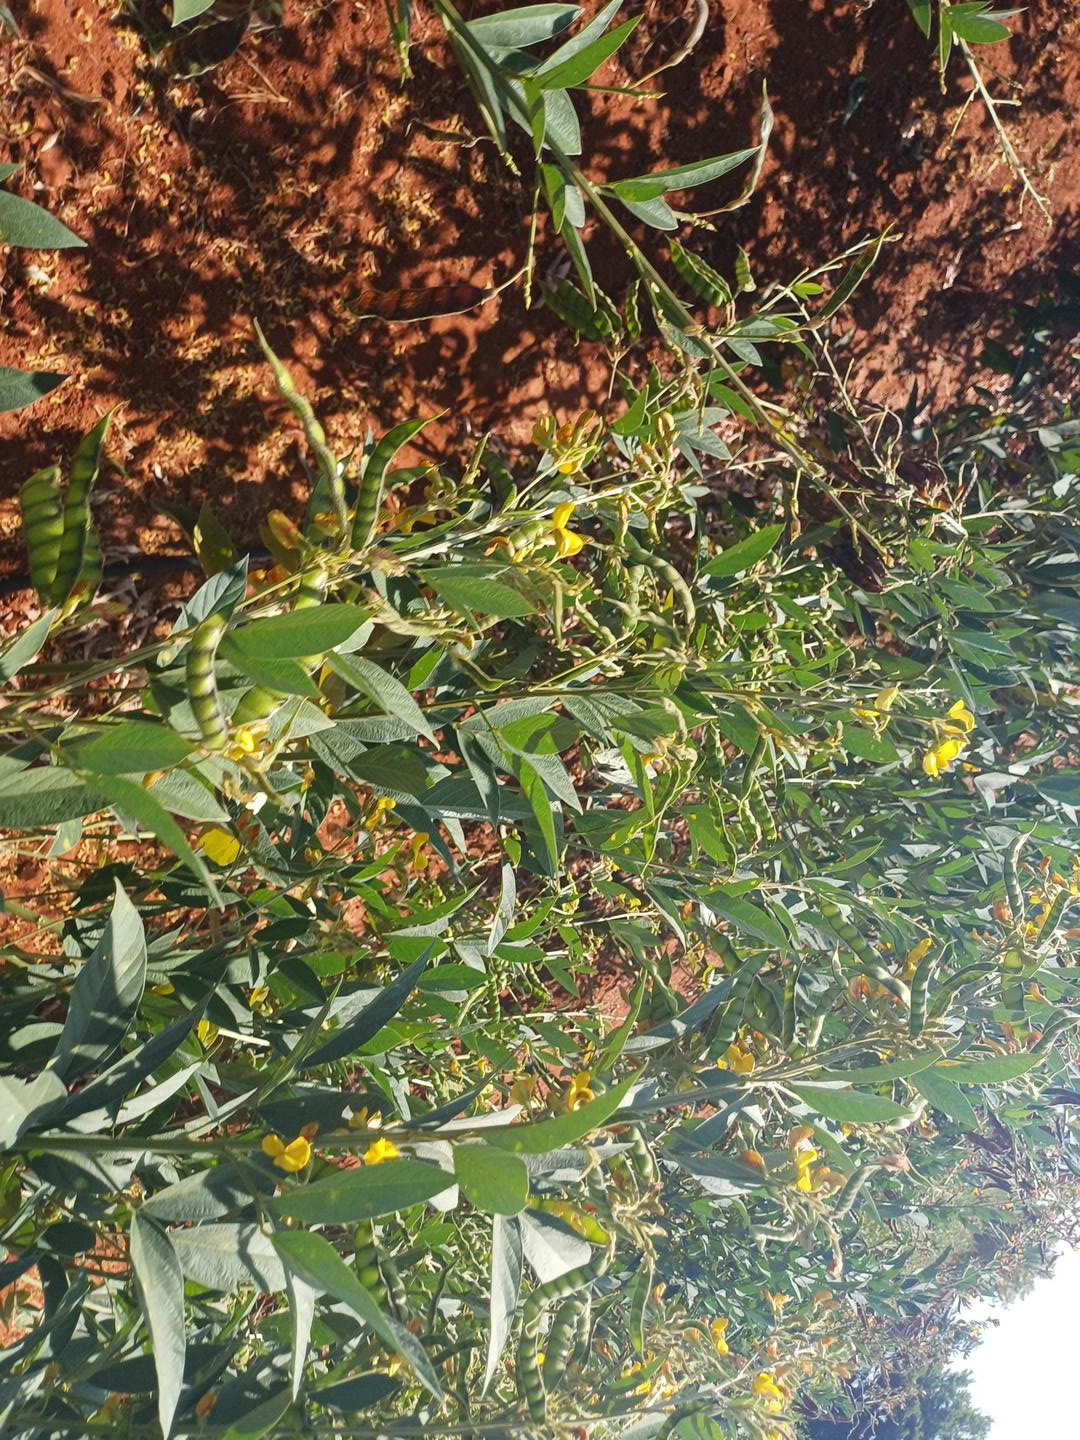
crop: pigeonpea
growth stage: development pod
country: Kenya
